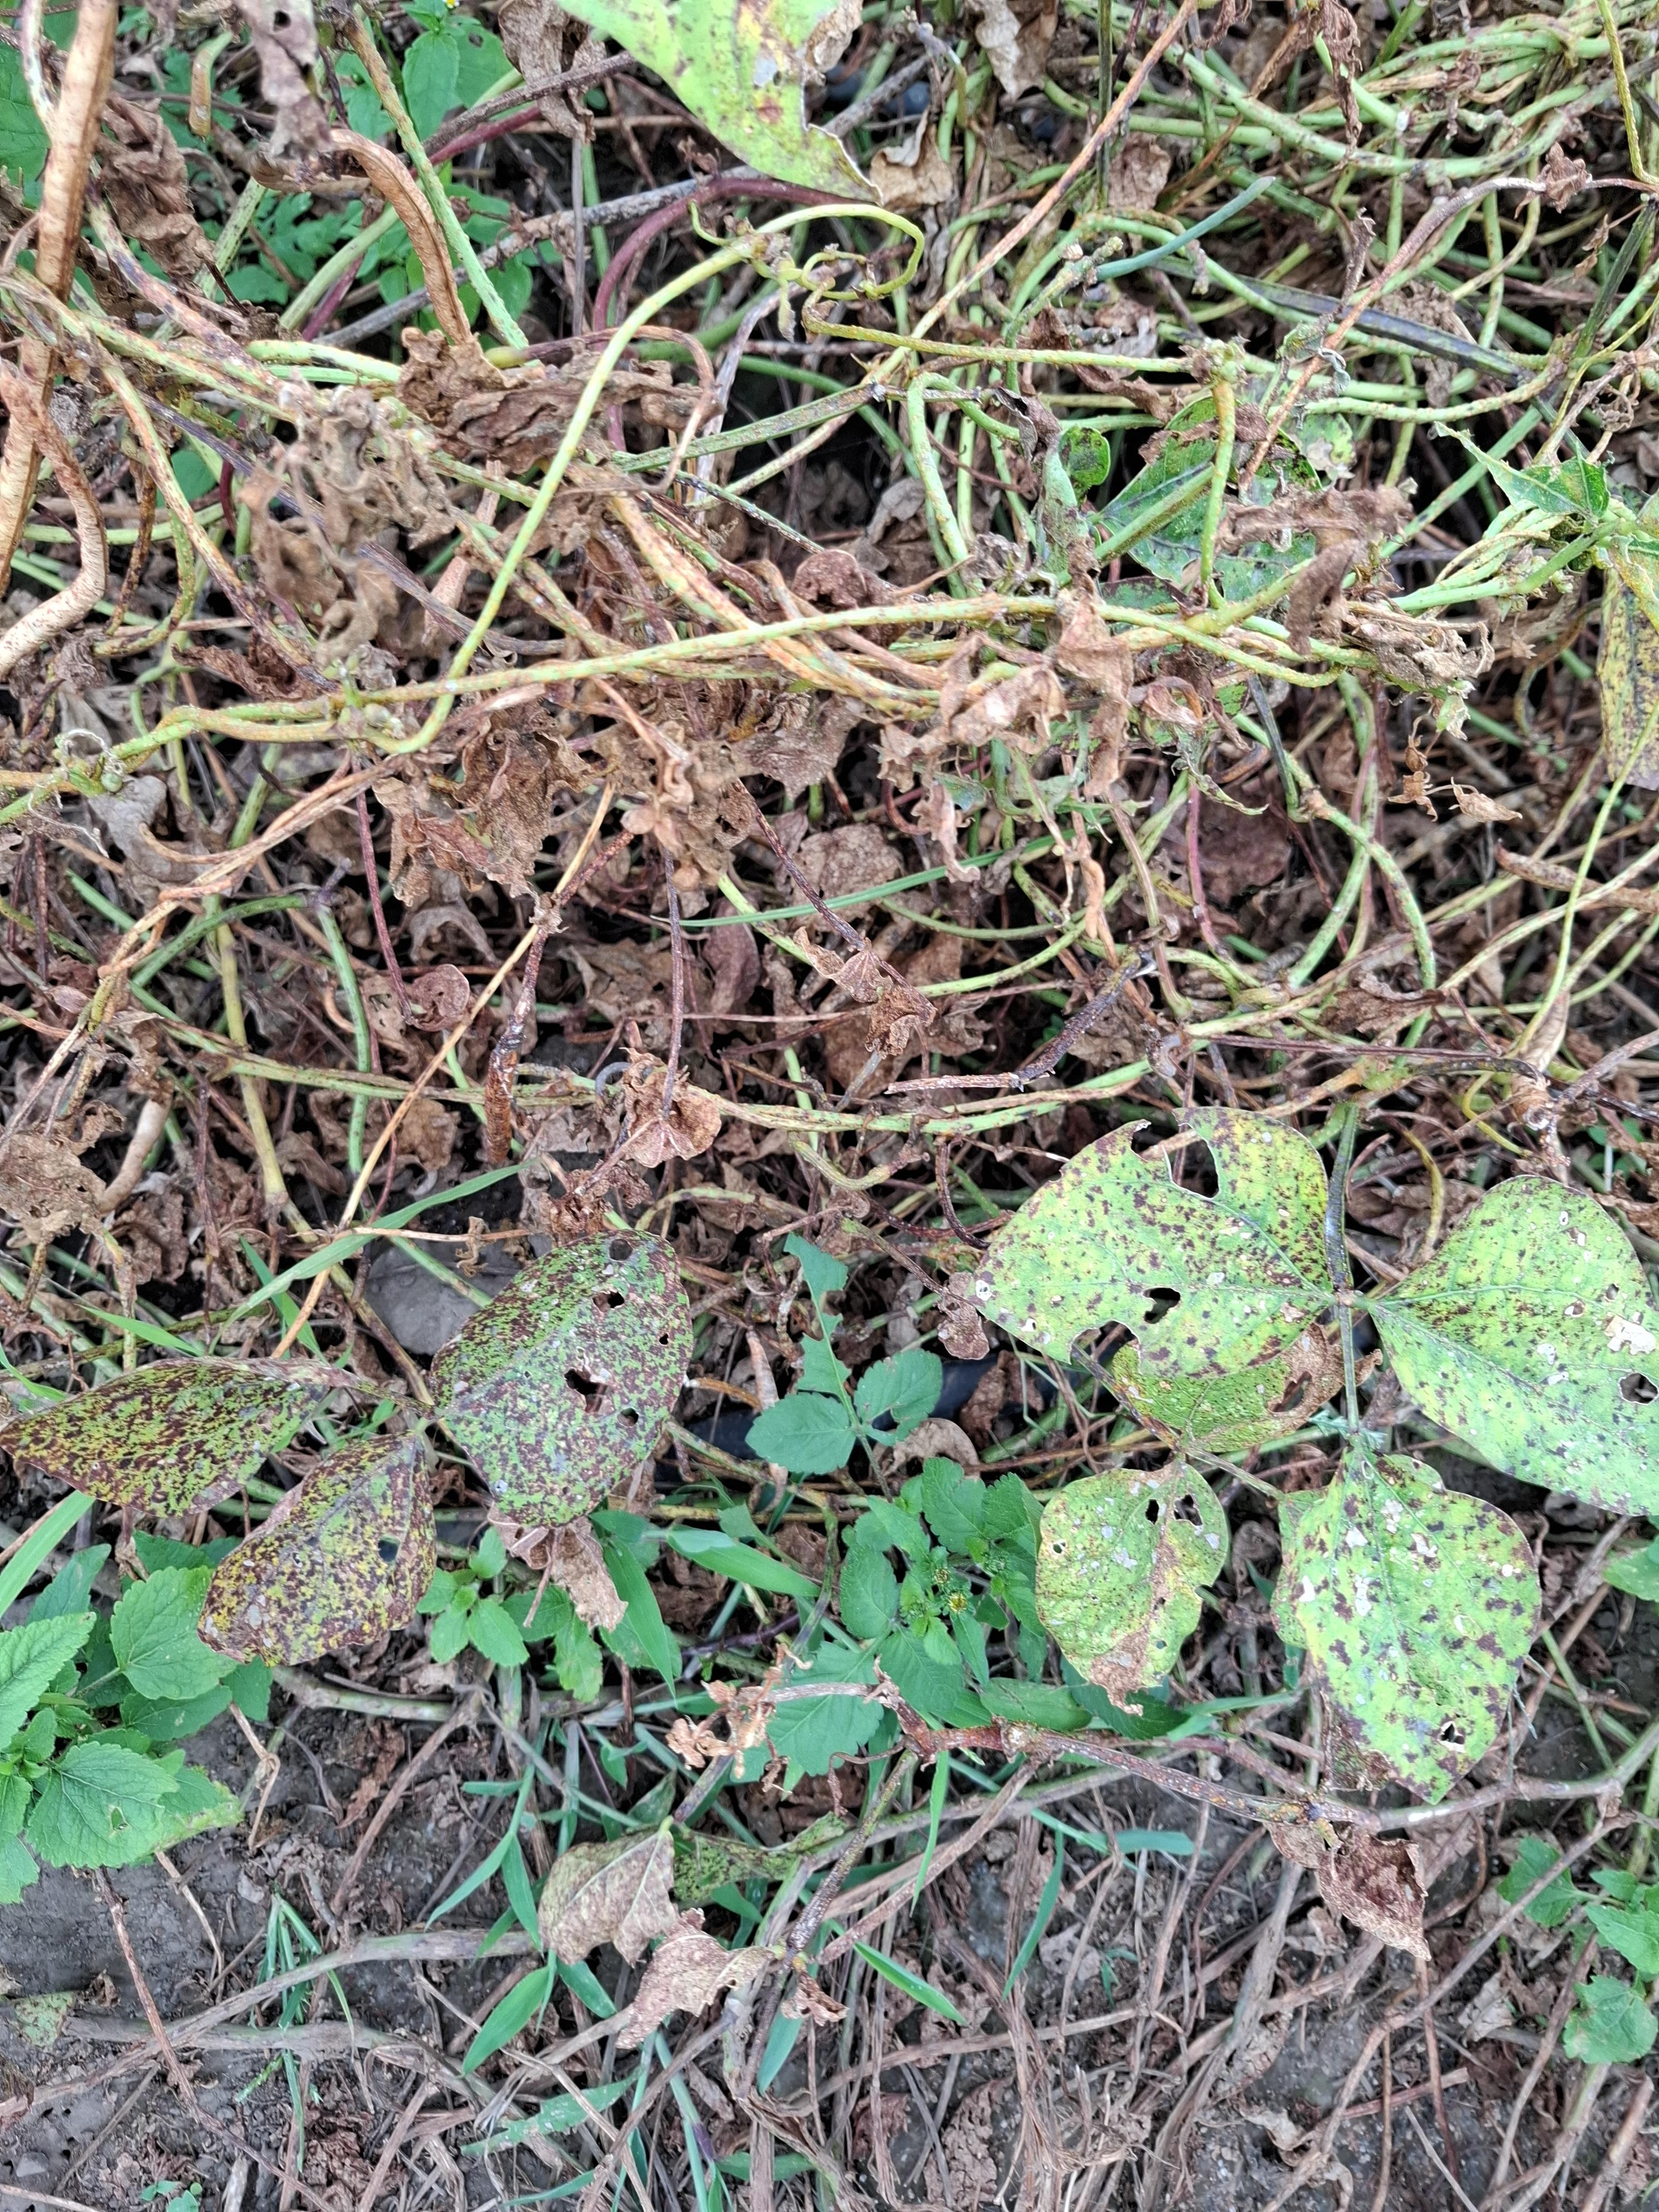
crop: cowpea
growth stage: development pod
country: Tanzania
